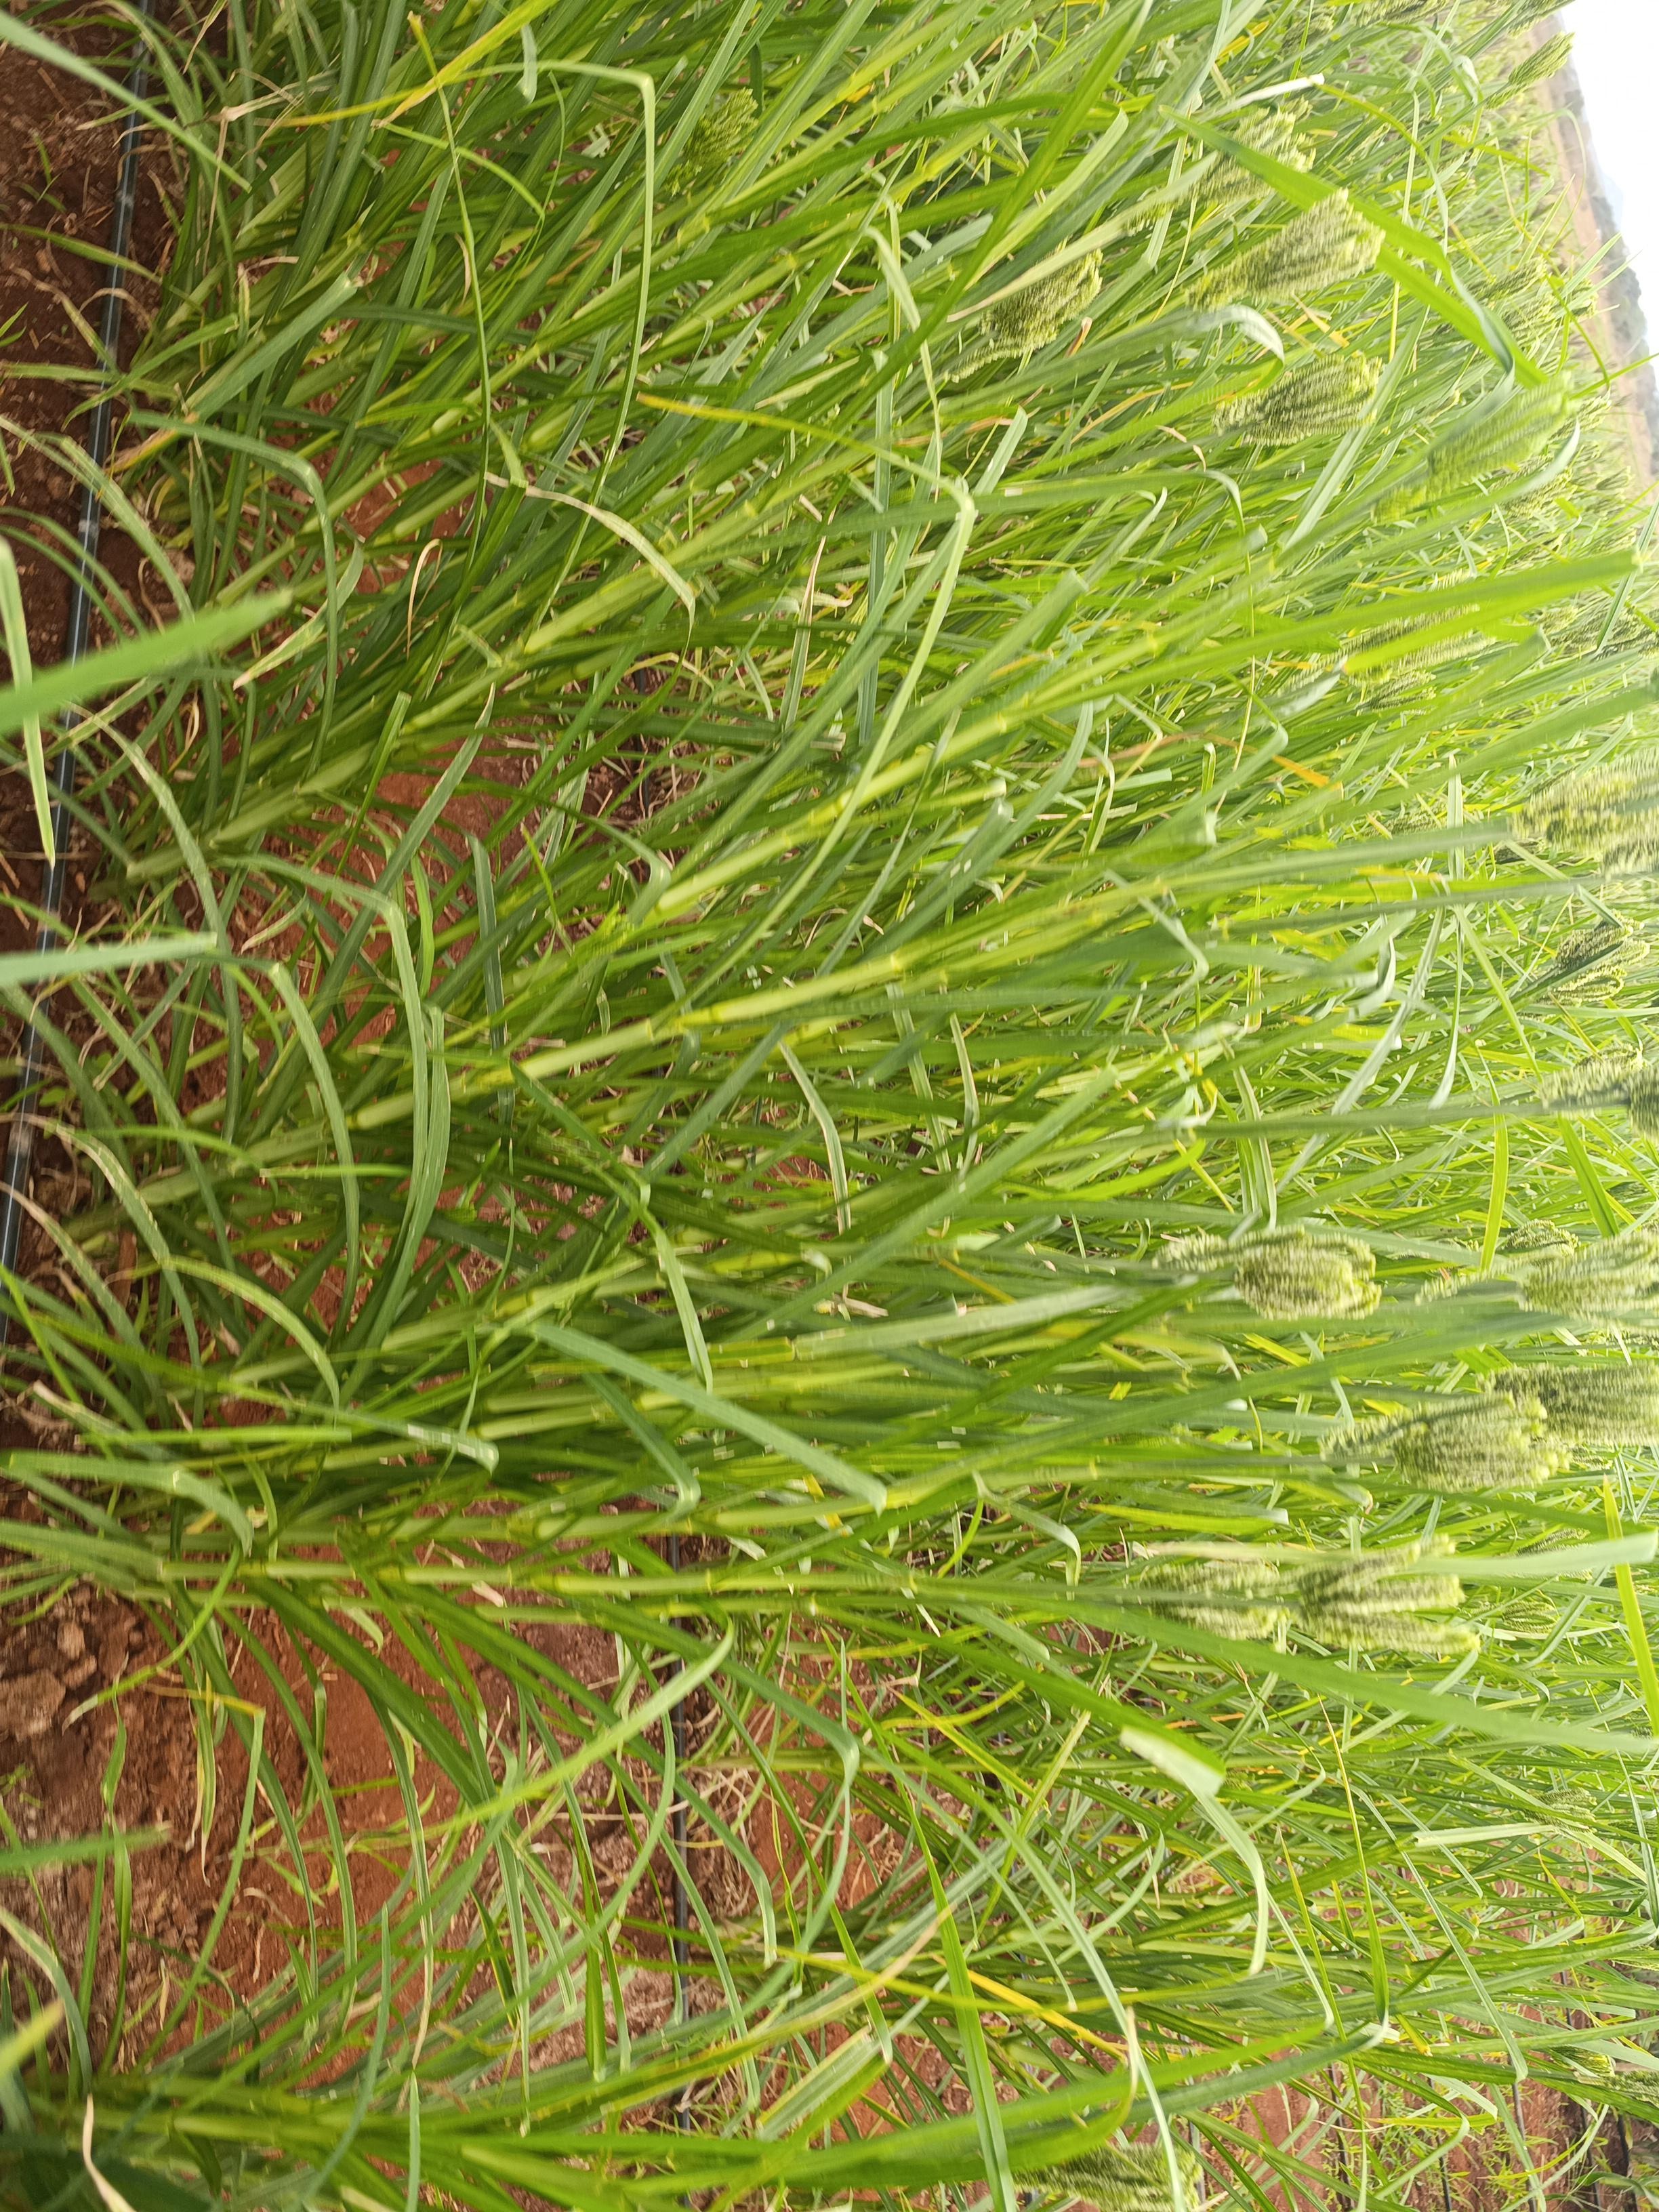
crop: finger millet
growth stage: flowering
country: Kenya
